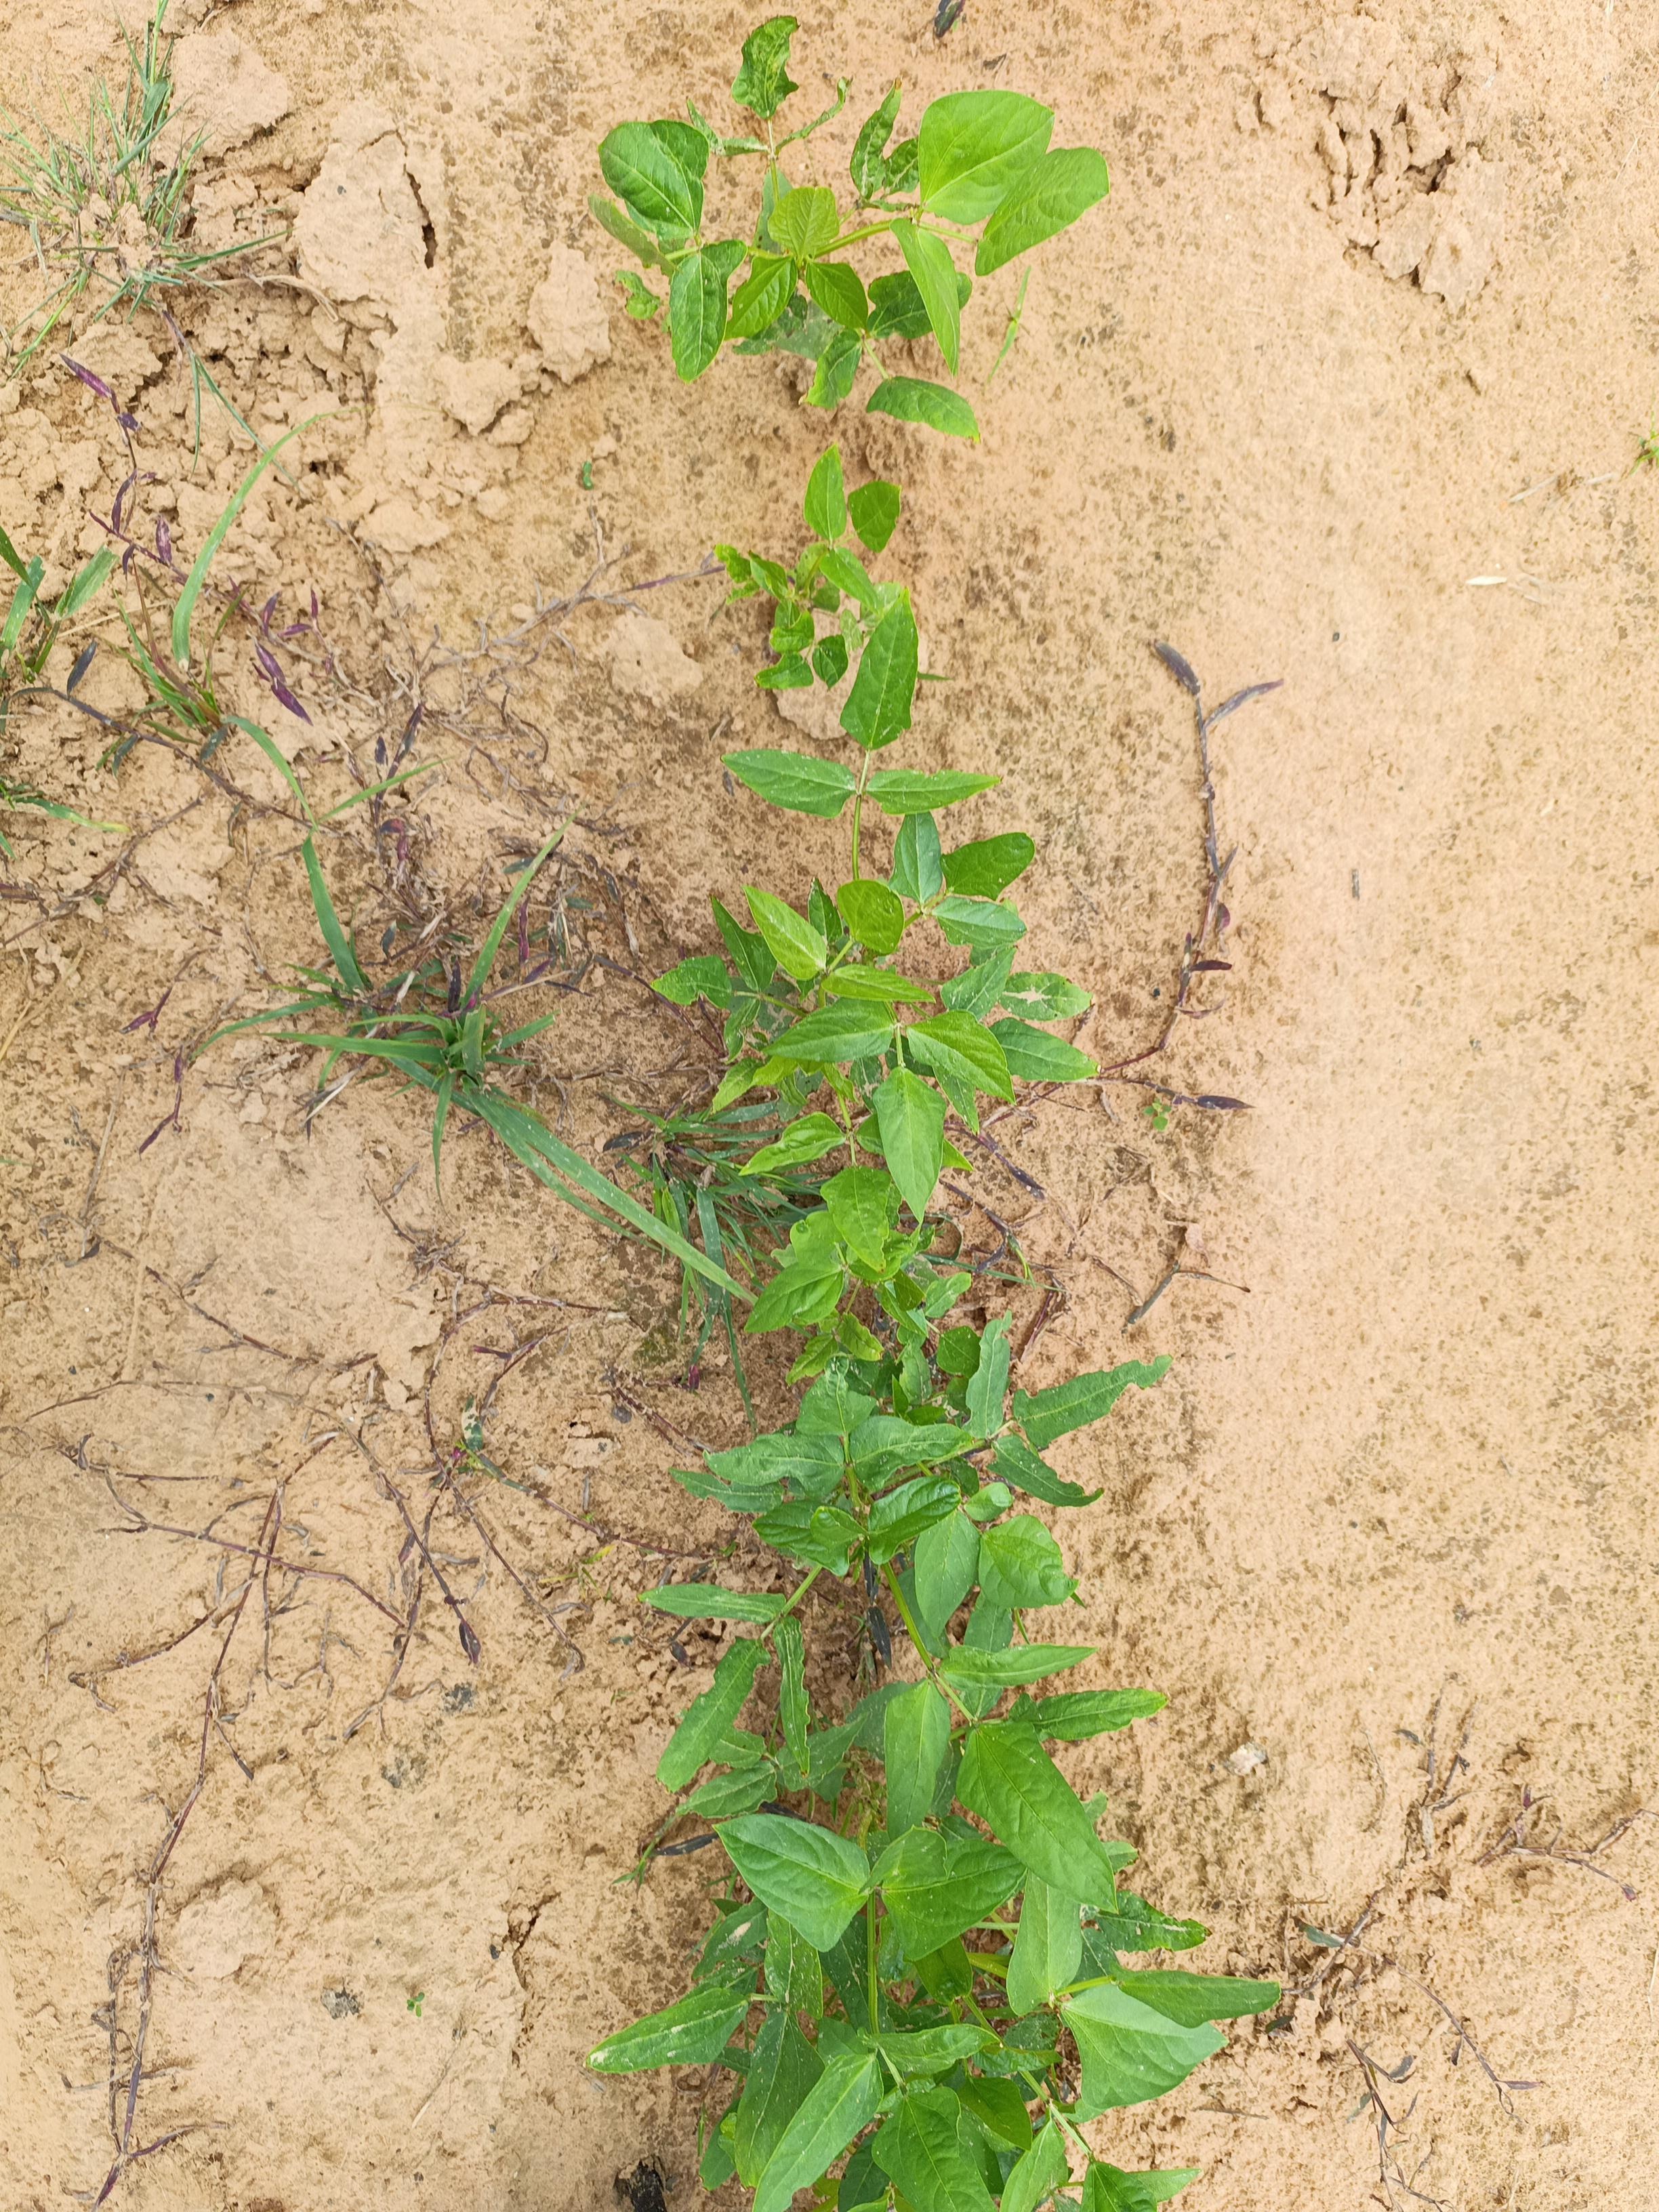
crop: cowpea
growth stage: emergence
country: Nigeria
